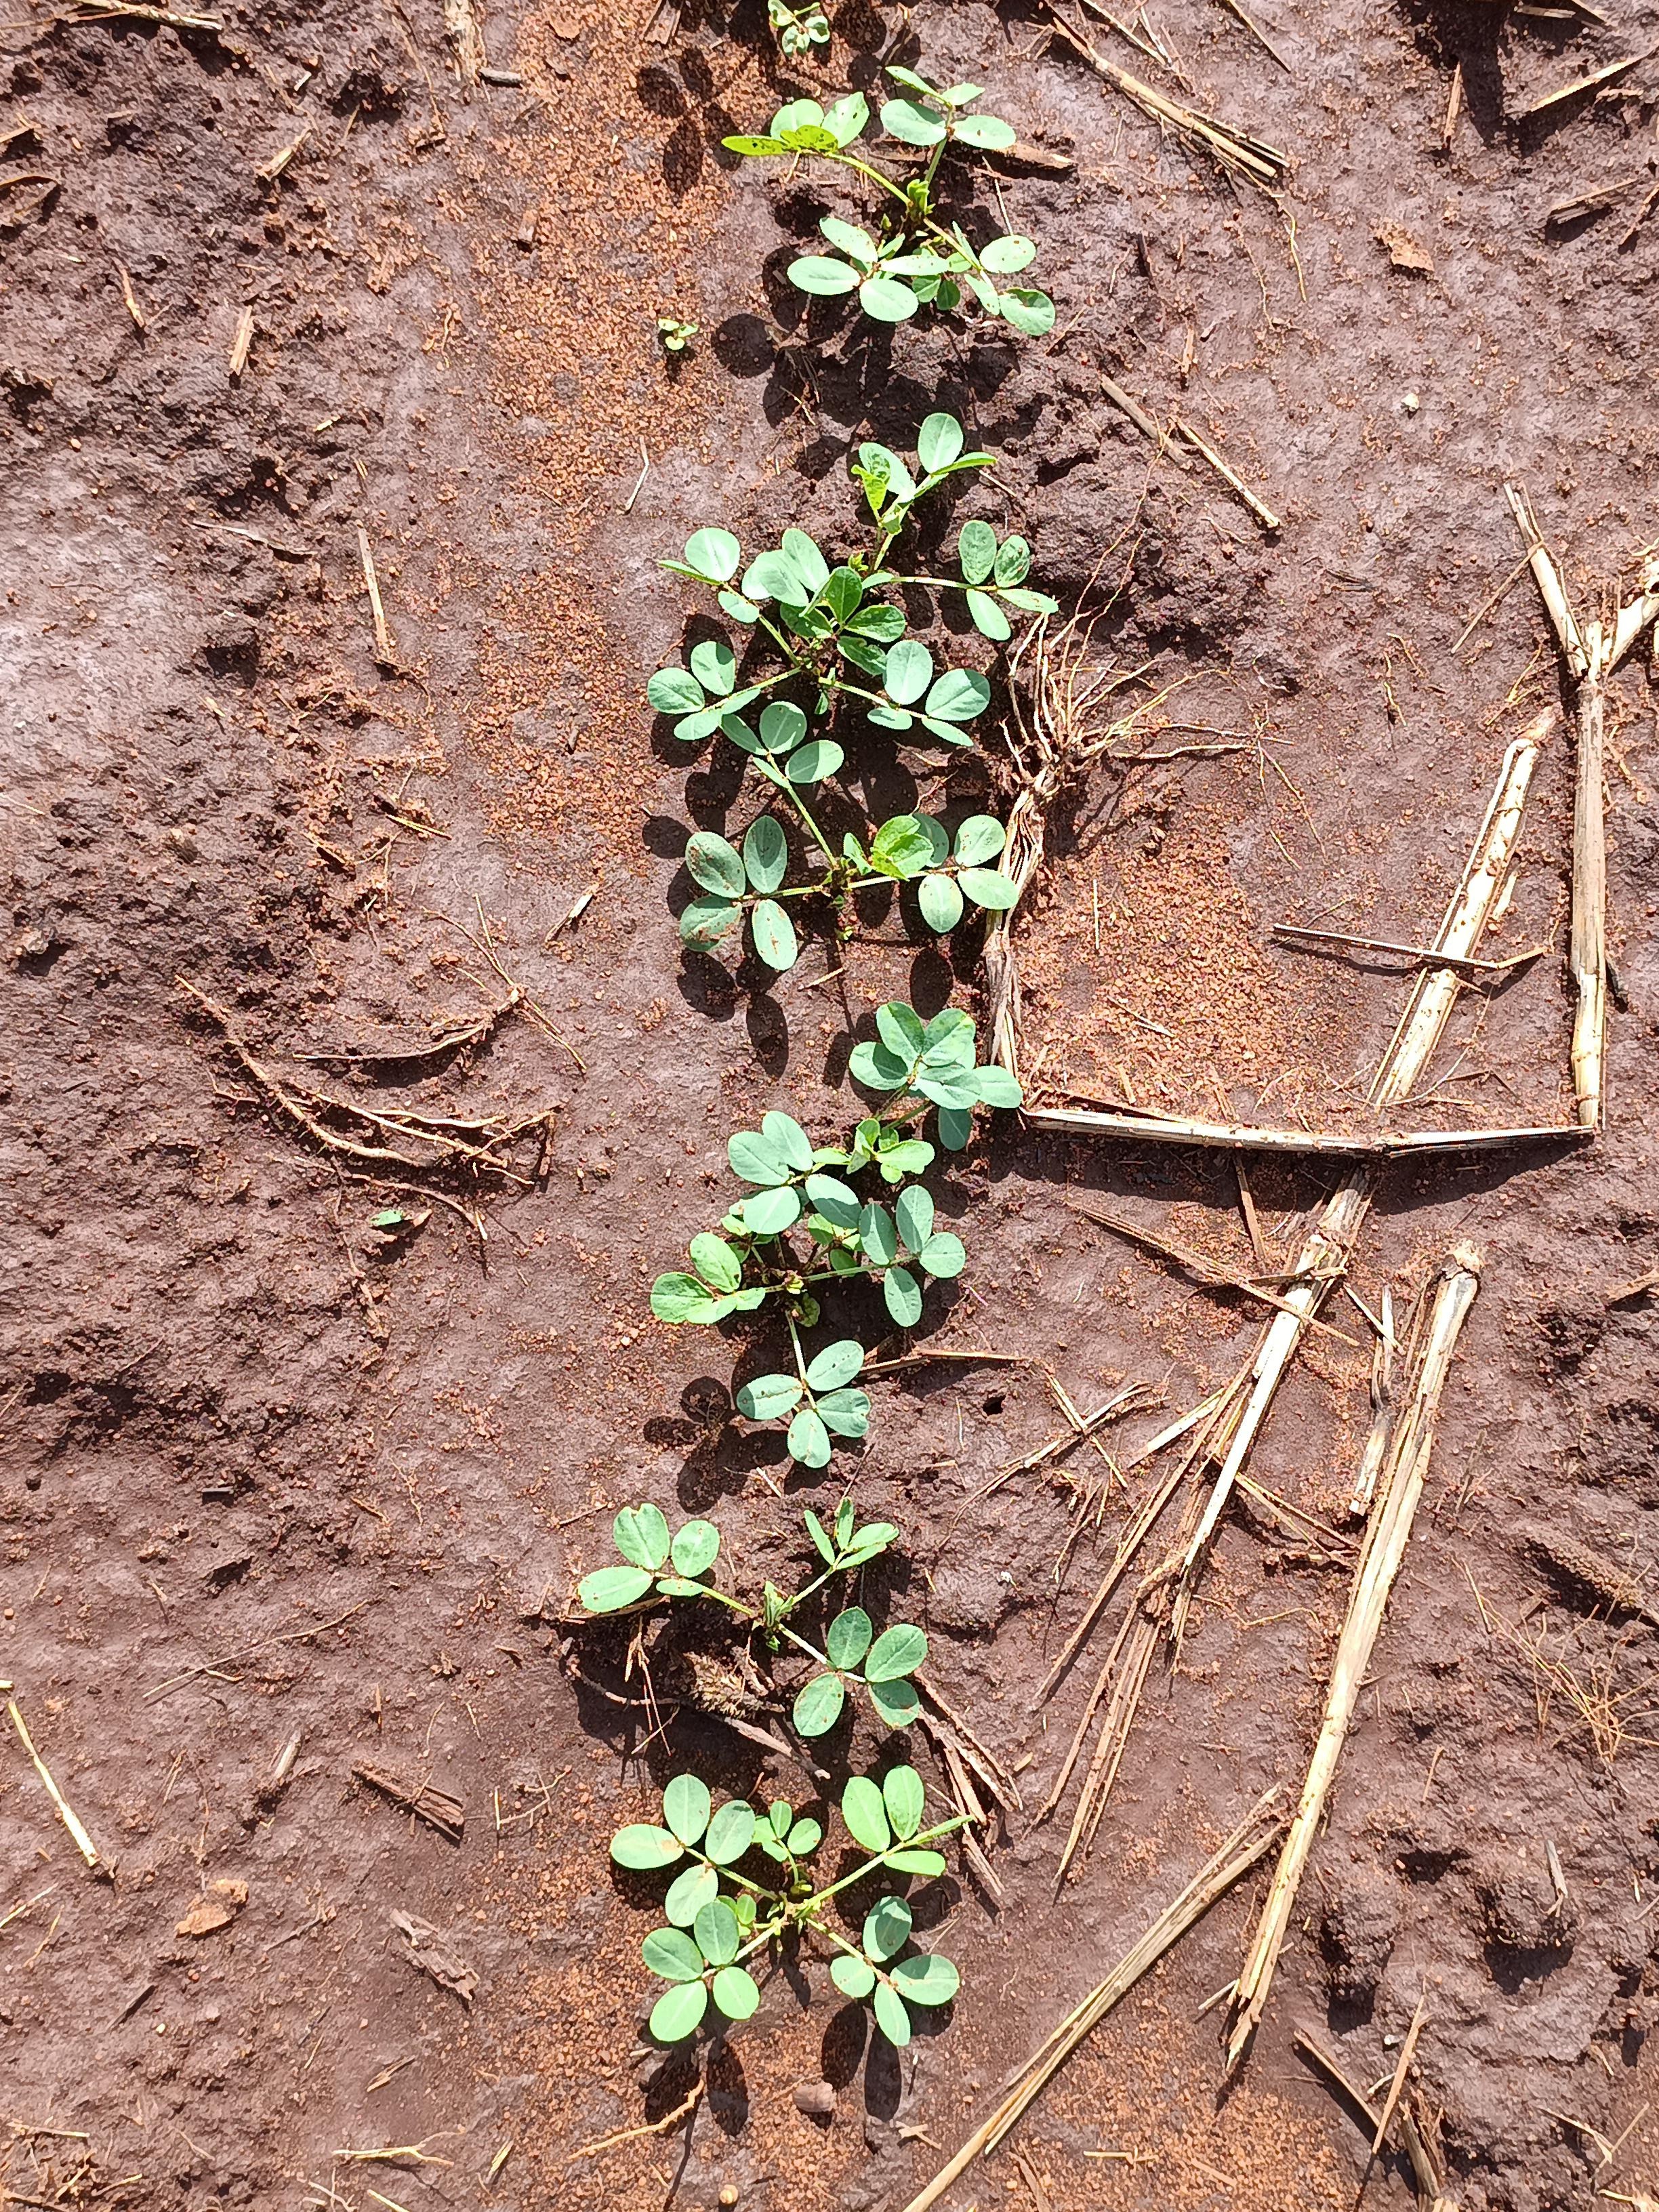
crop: groundnut
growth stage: vegetative
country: Kenya
